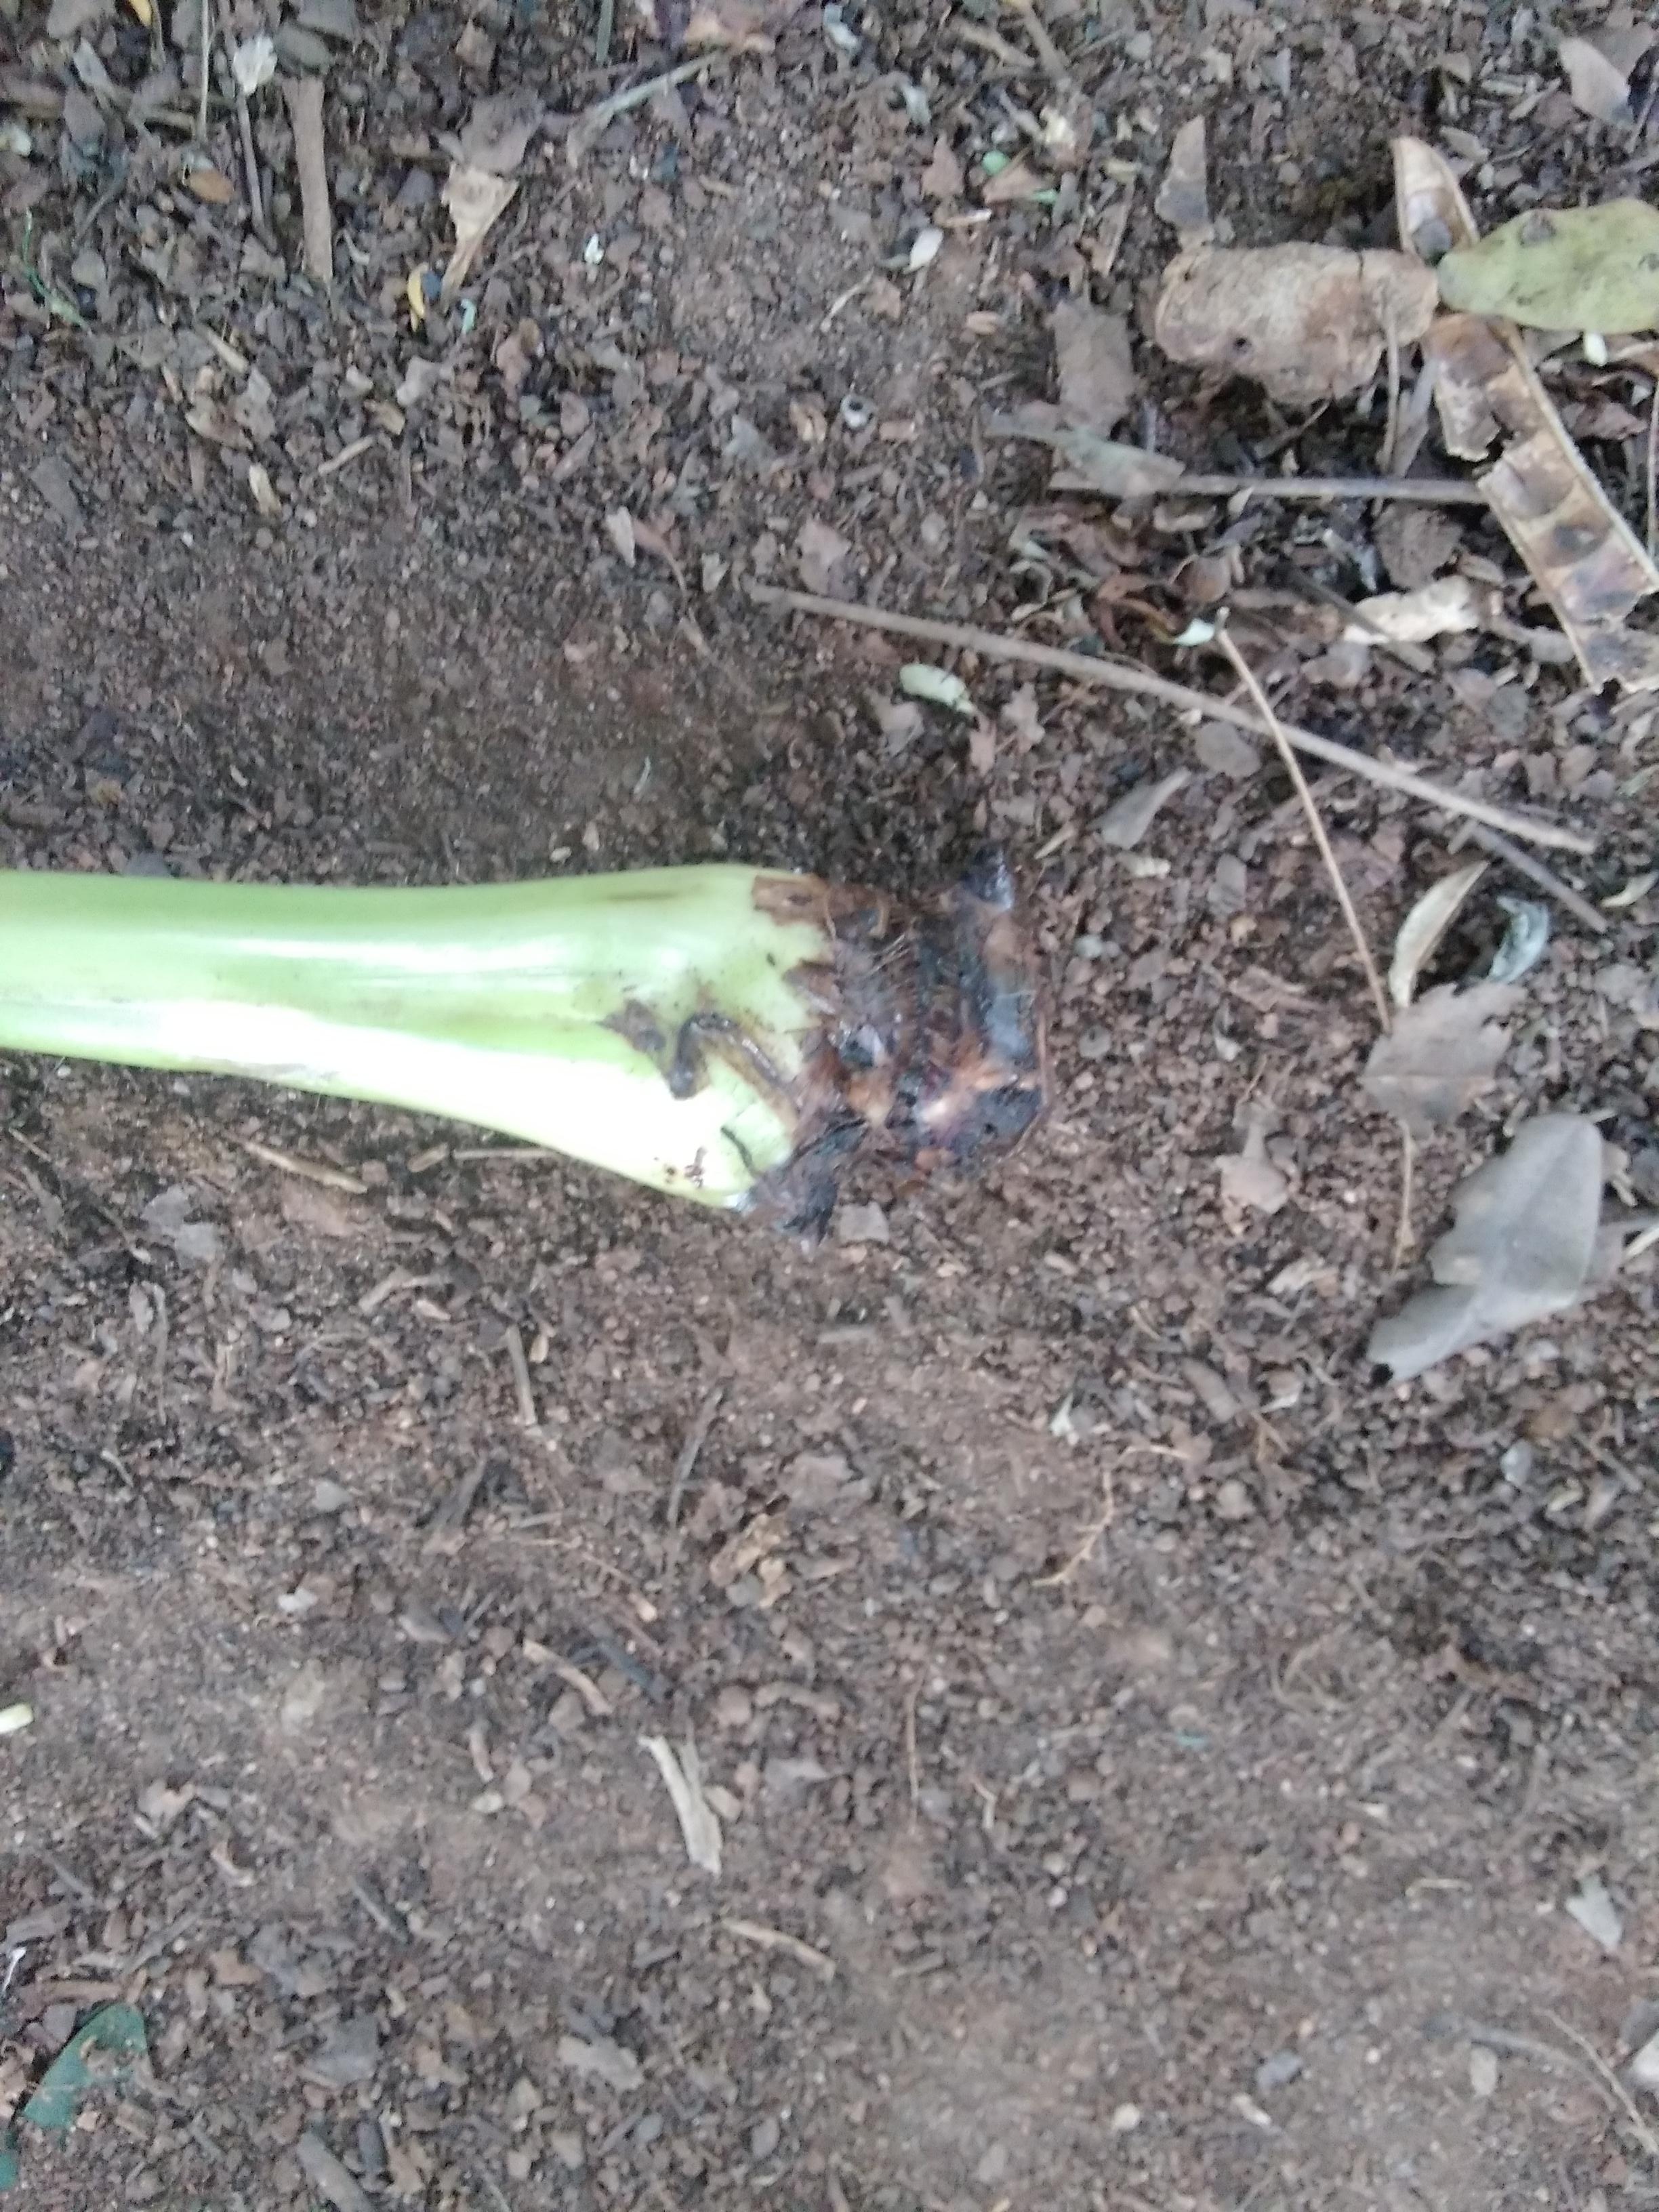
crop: banana
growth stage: vegetative
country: Tanzania
